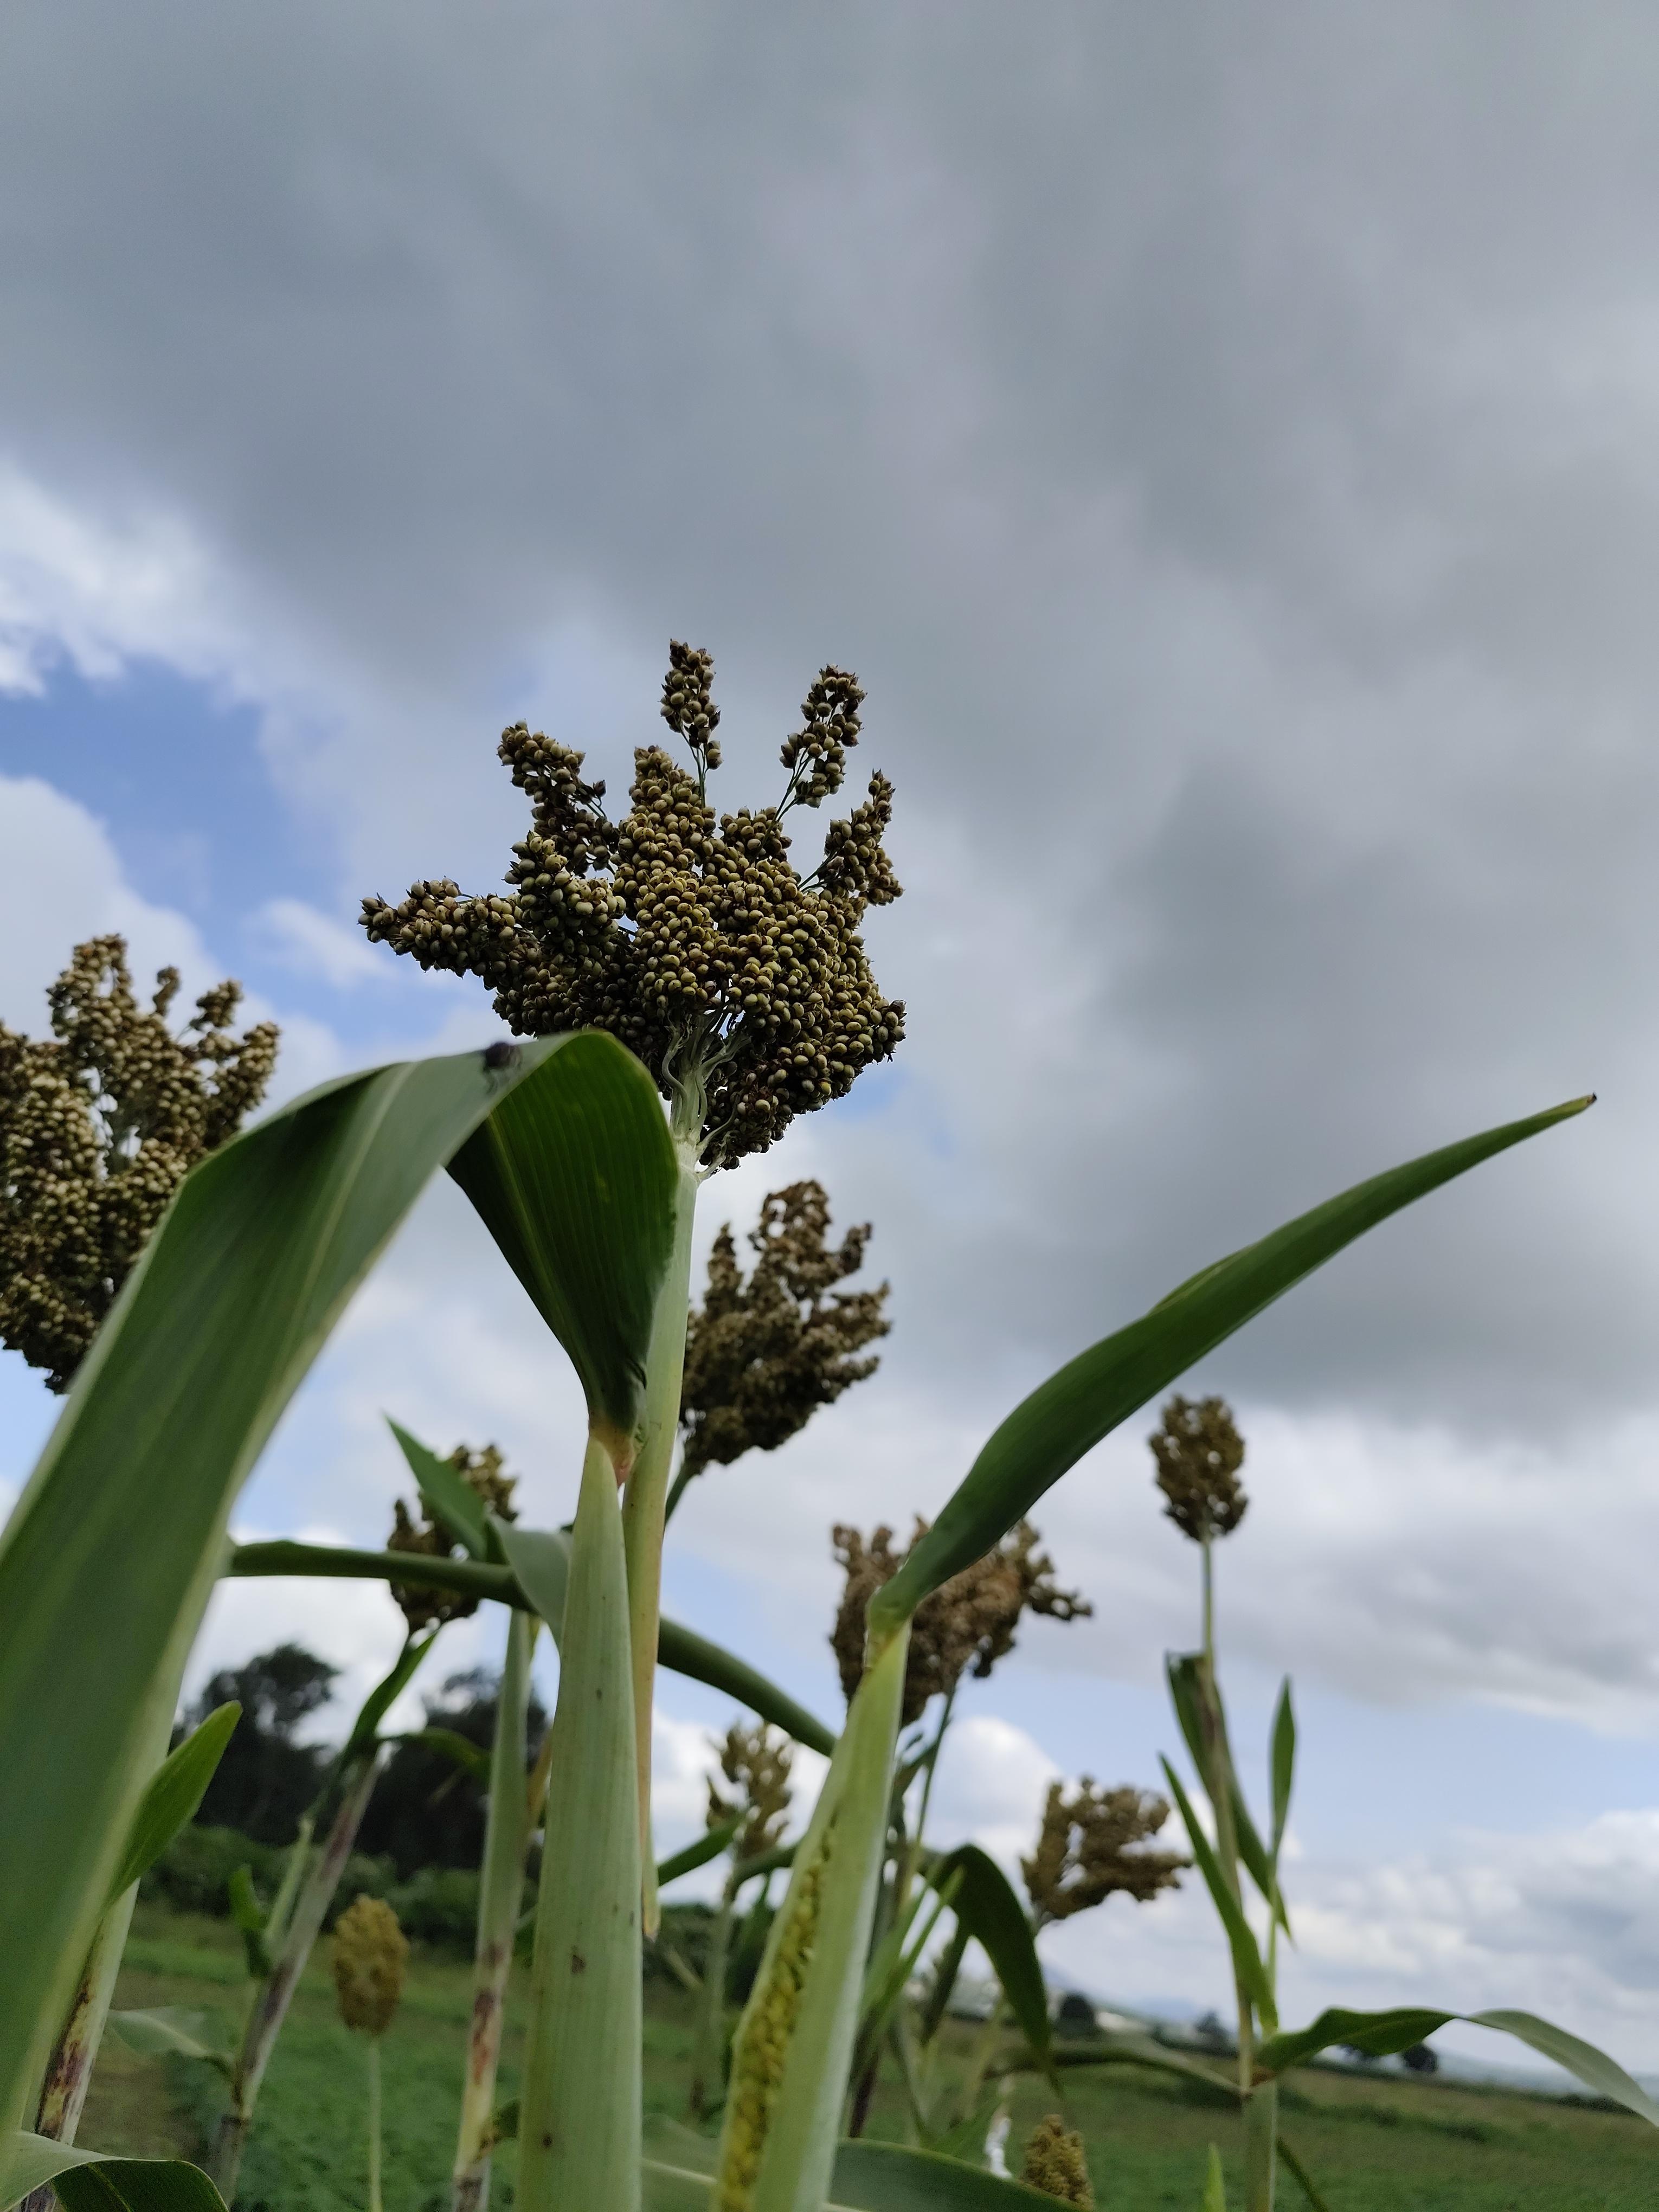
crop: sorghum
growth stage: filling grain
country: Tanzania
